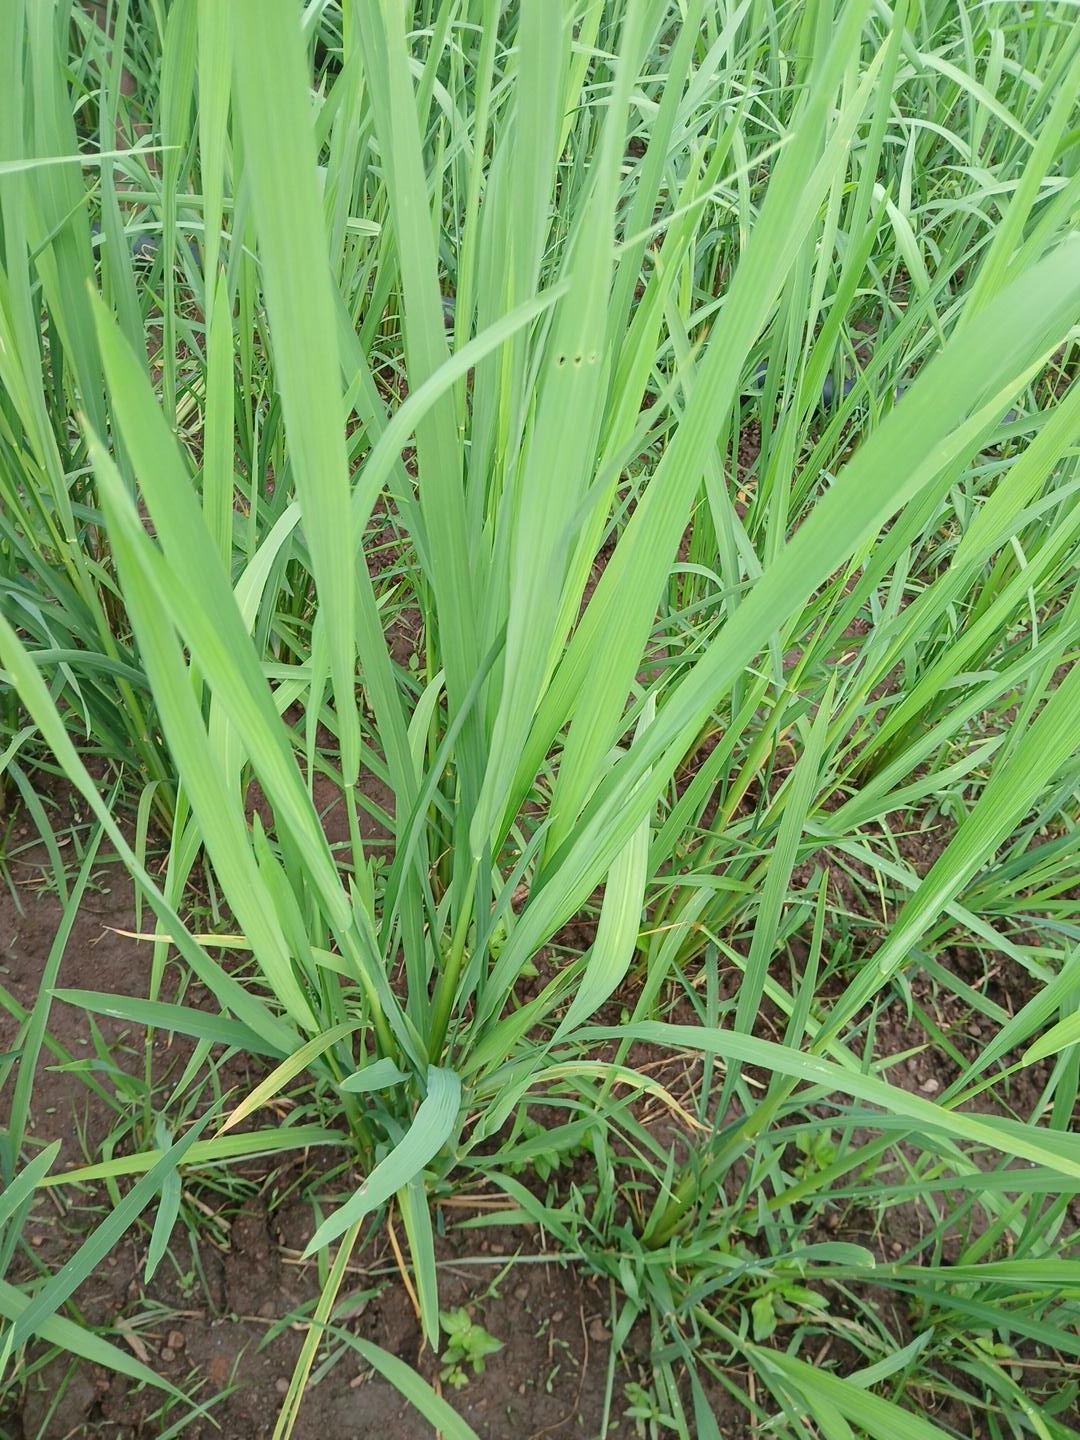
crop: rice
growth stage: elongation stem
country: Côte d'Ivoire
